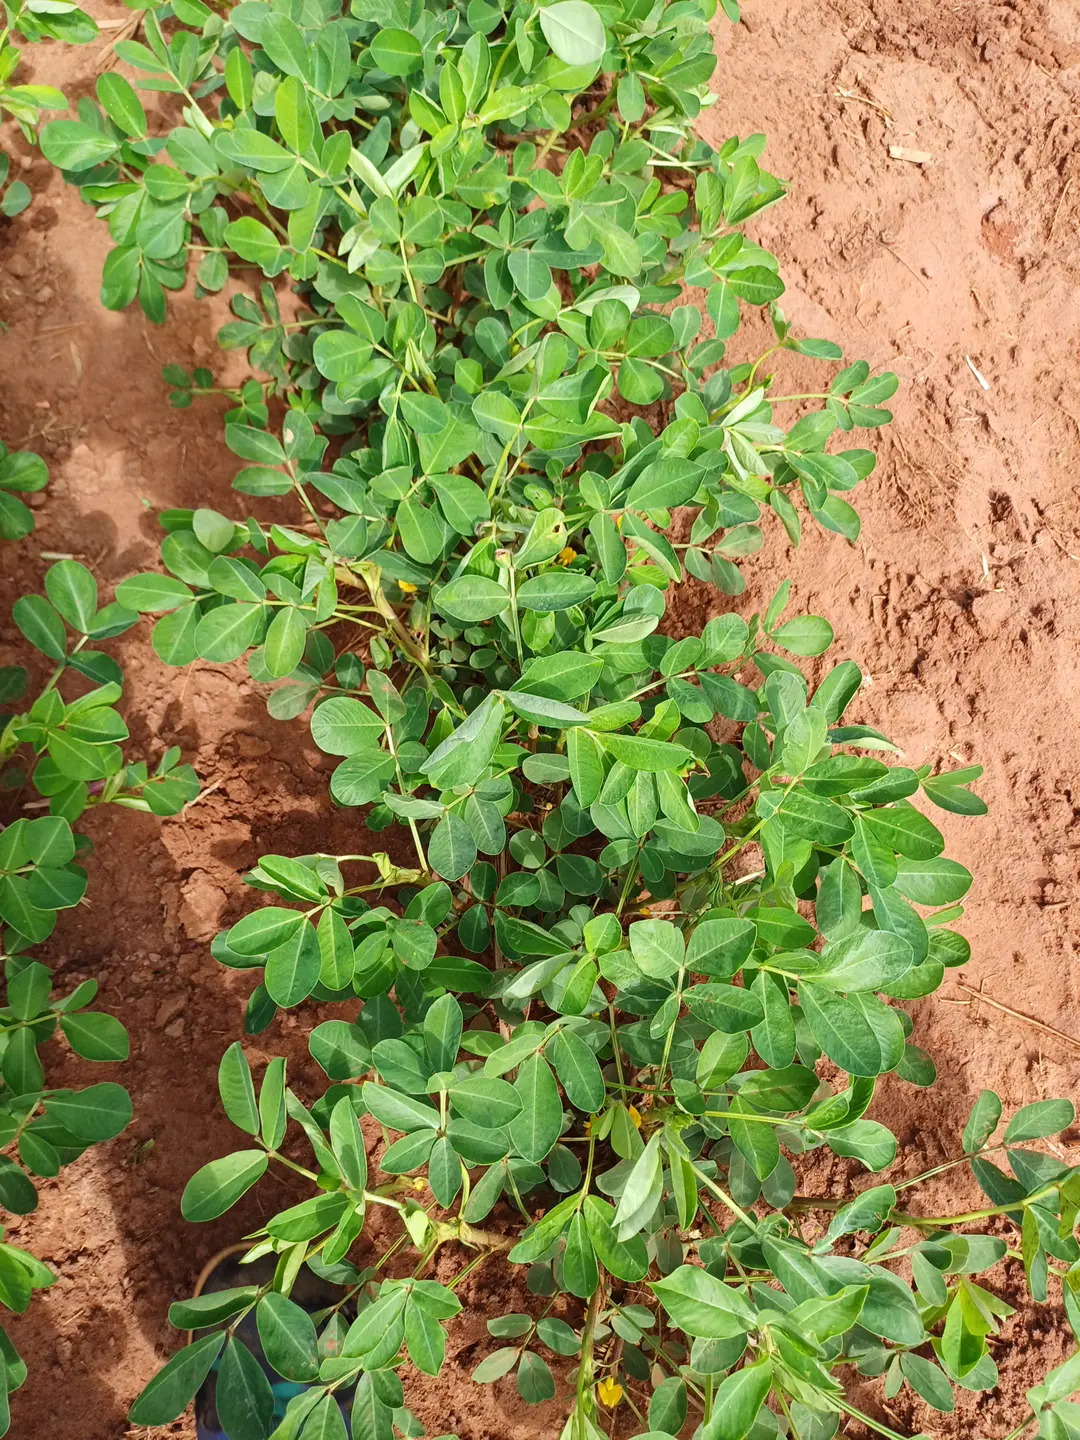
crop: groundnut
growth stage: flowering
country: Kenya
